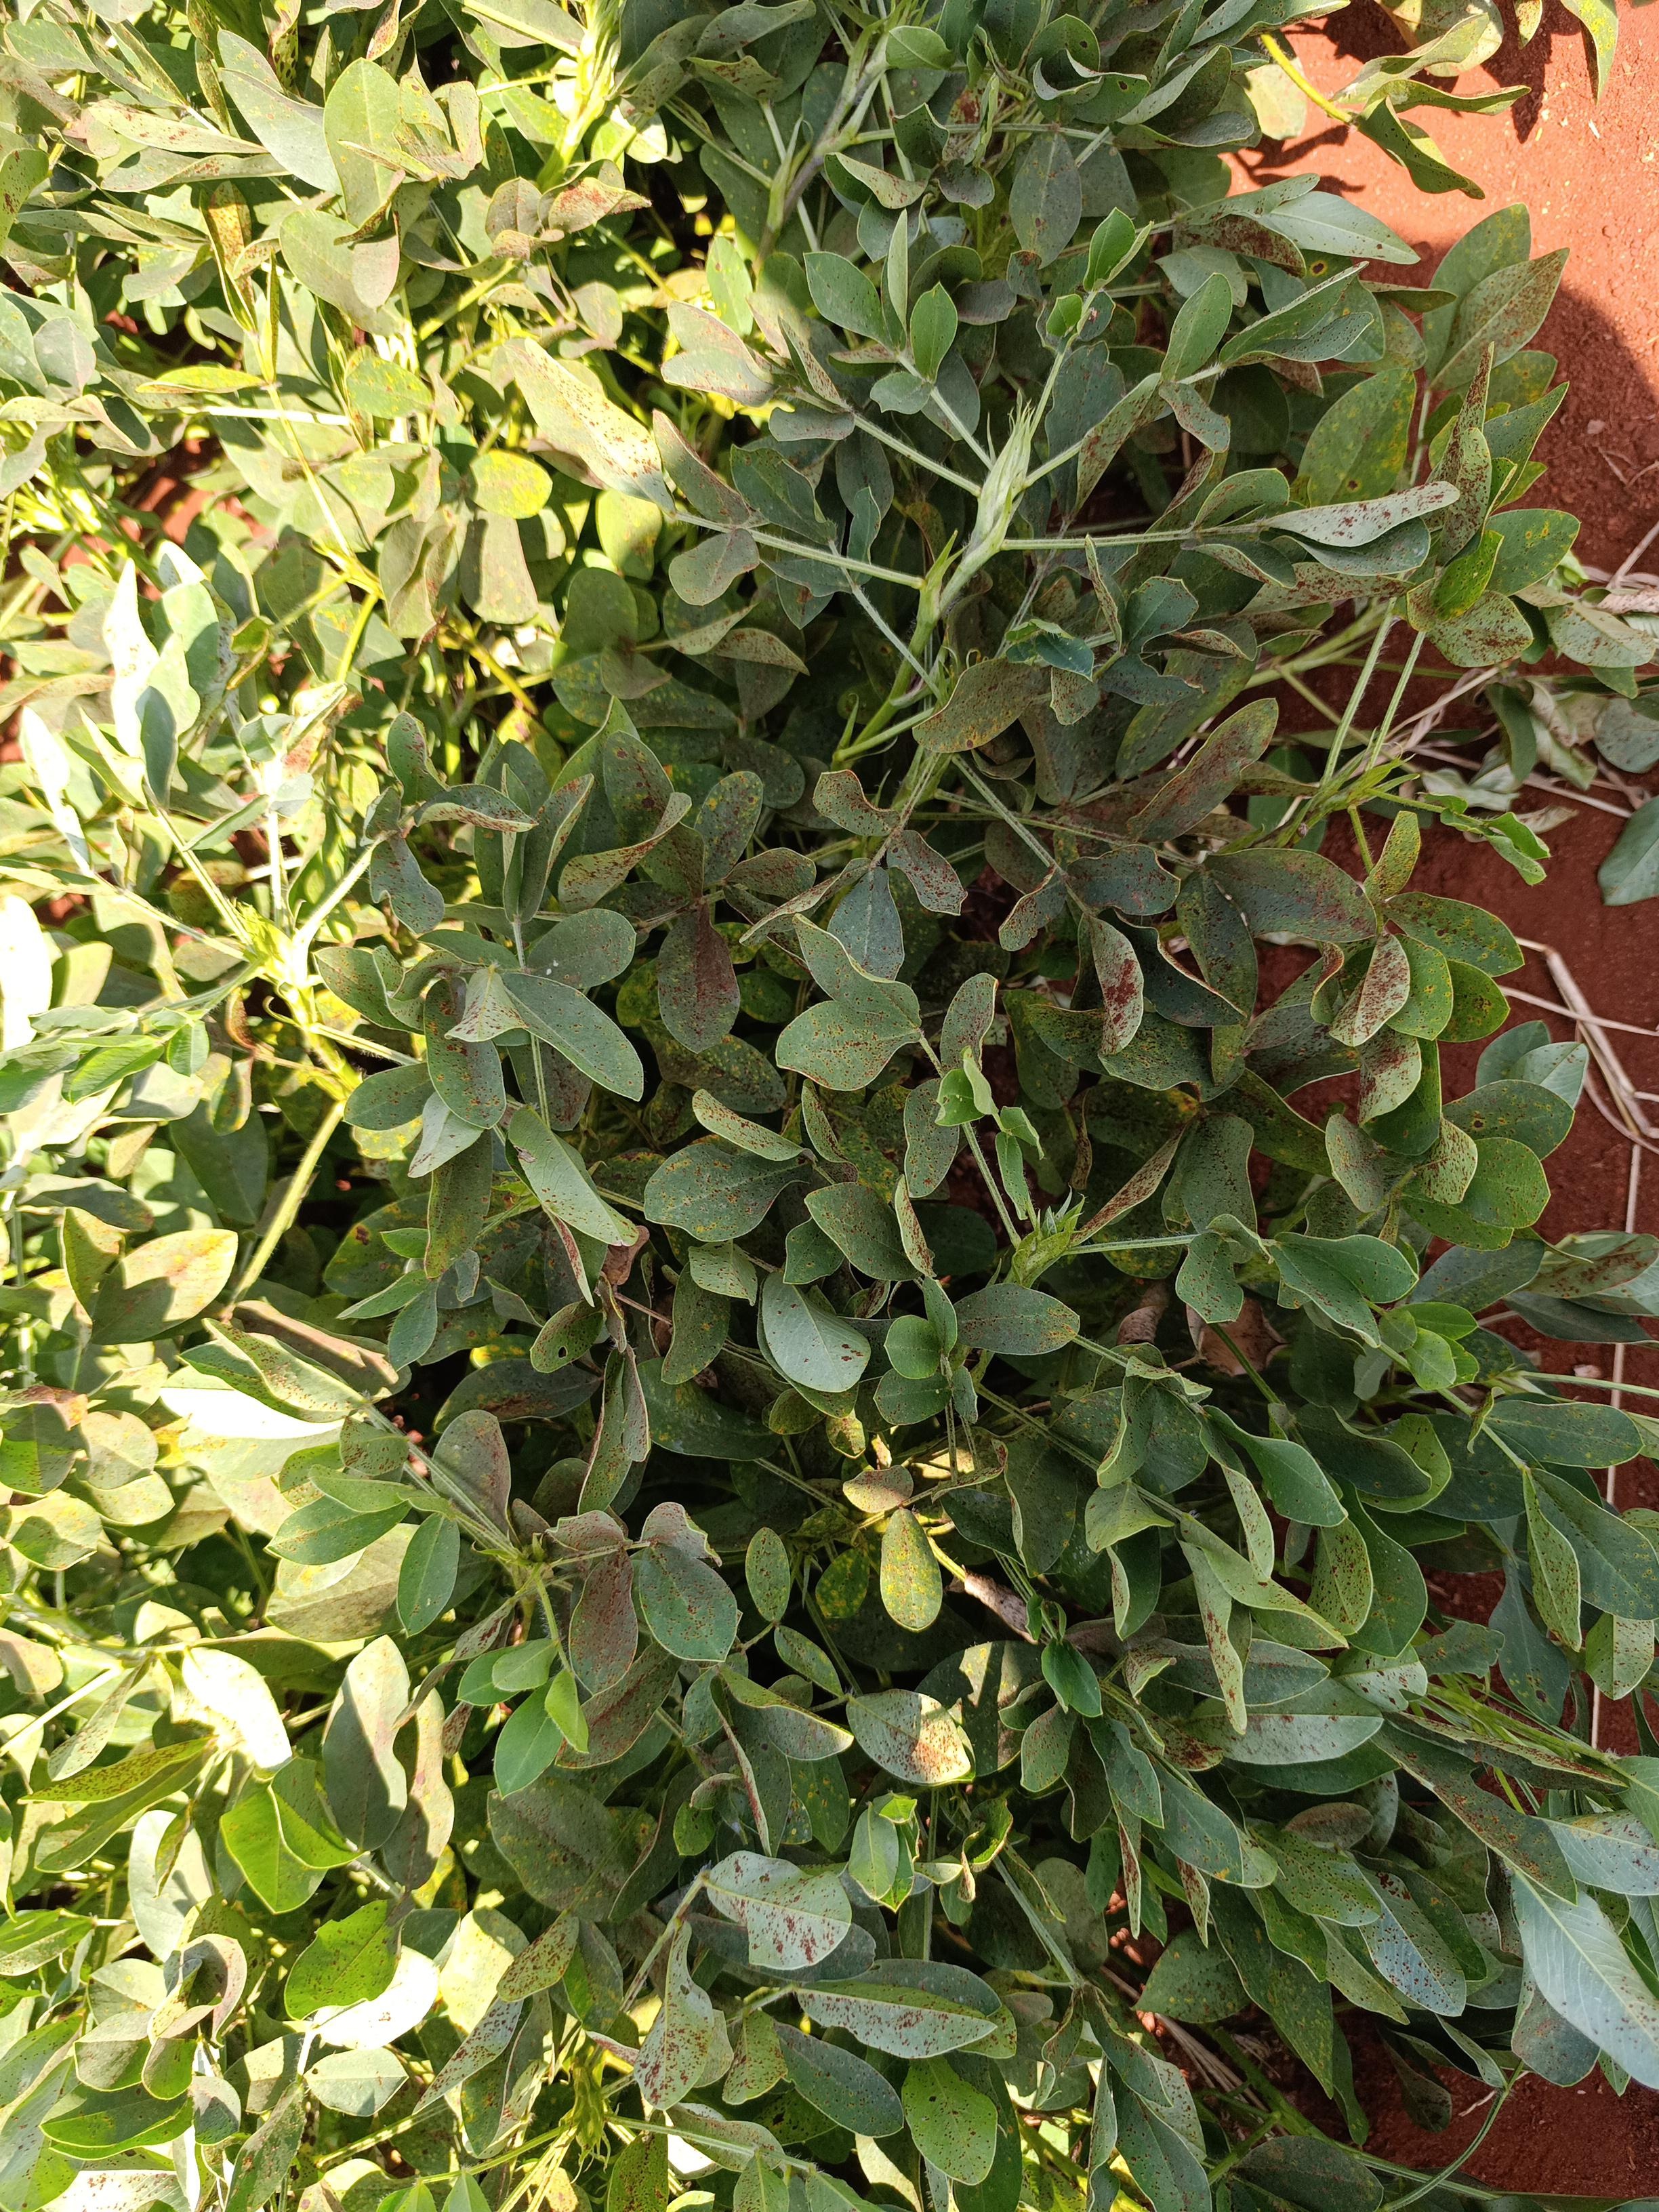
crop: groundnut
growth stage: pegging
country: Kenya
